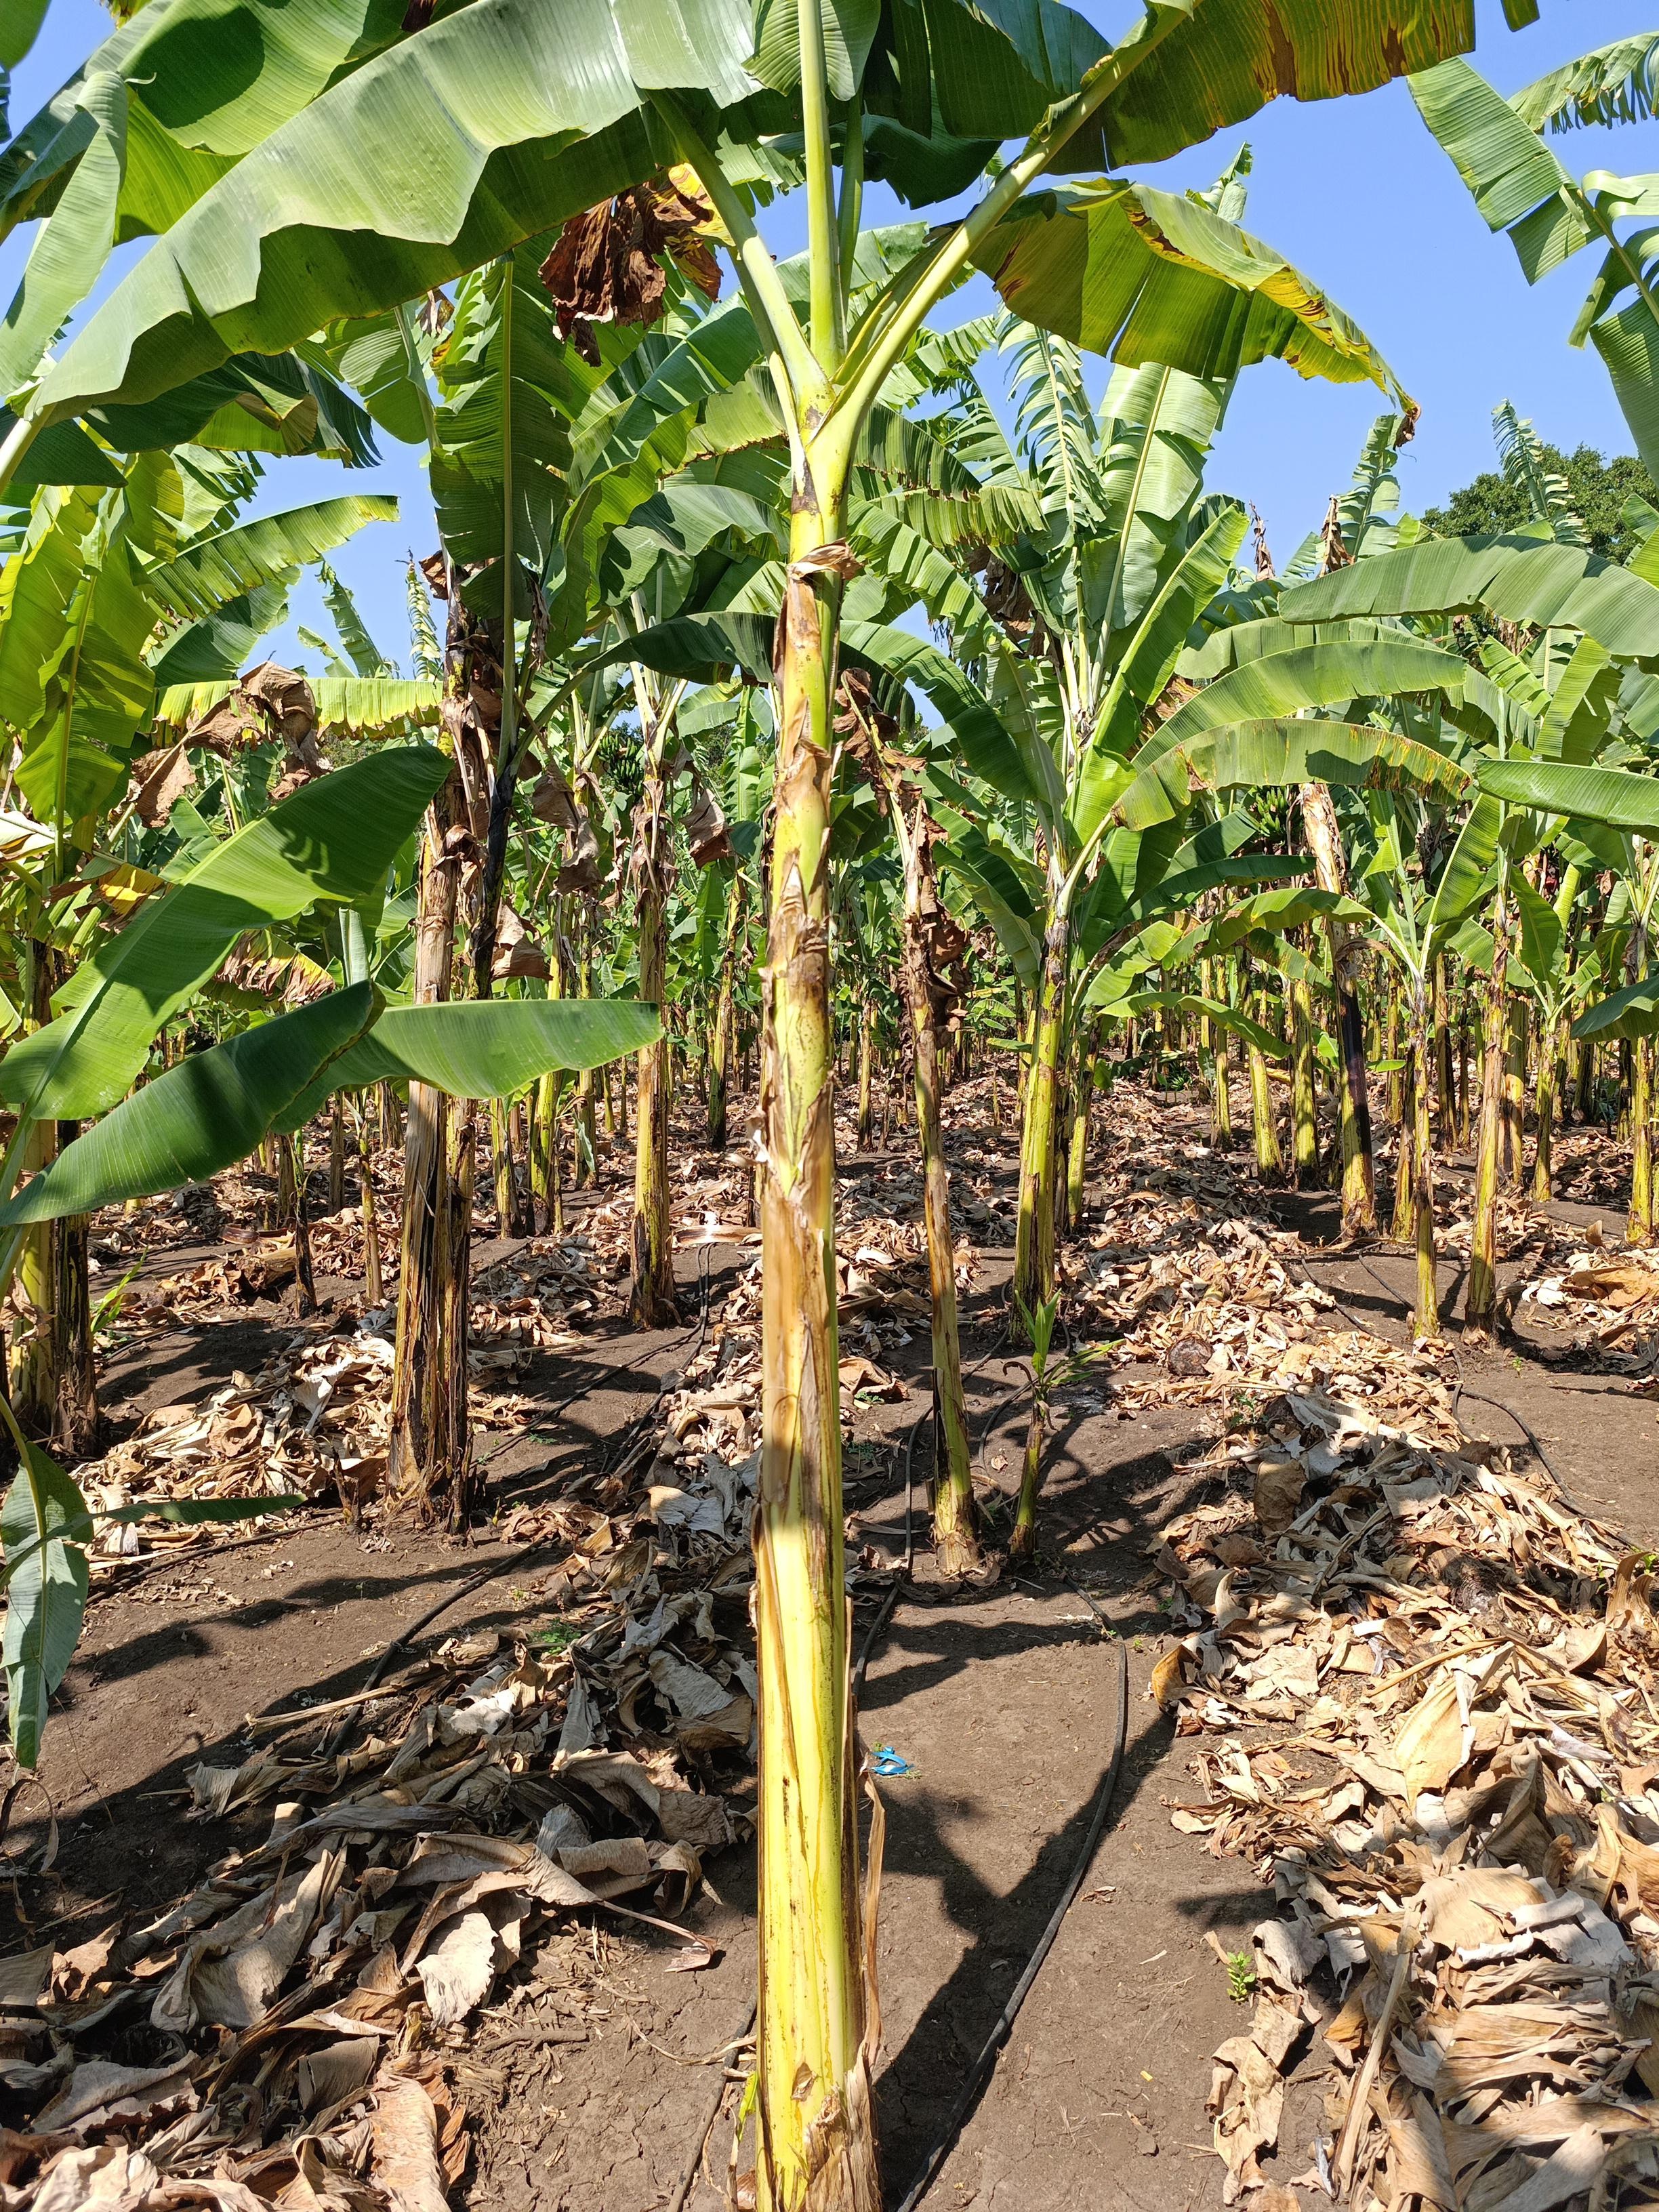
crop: banana
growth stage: vegetative
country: Tanzania
